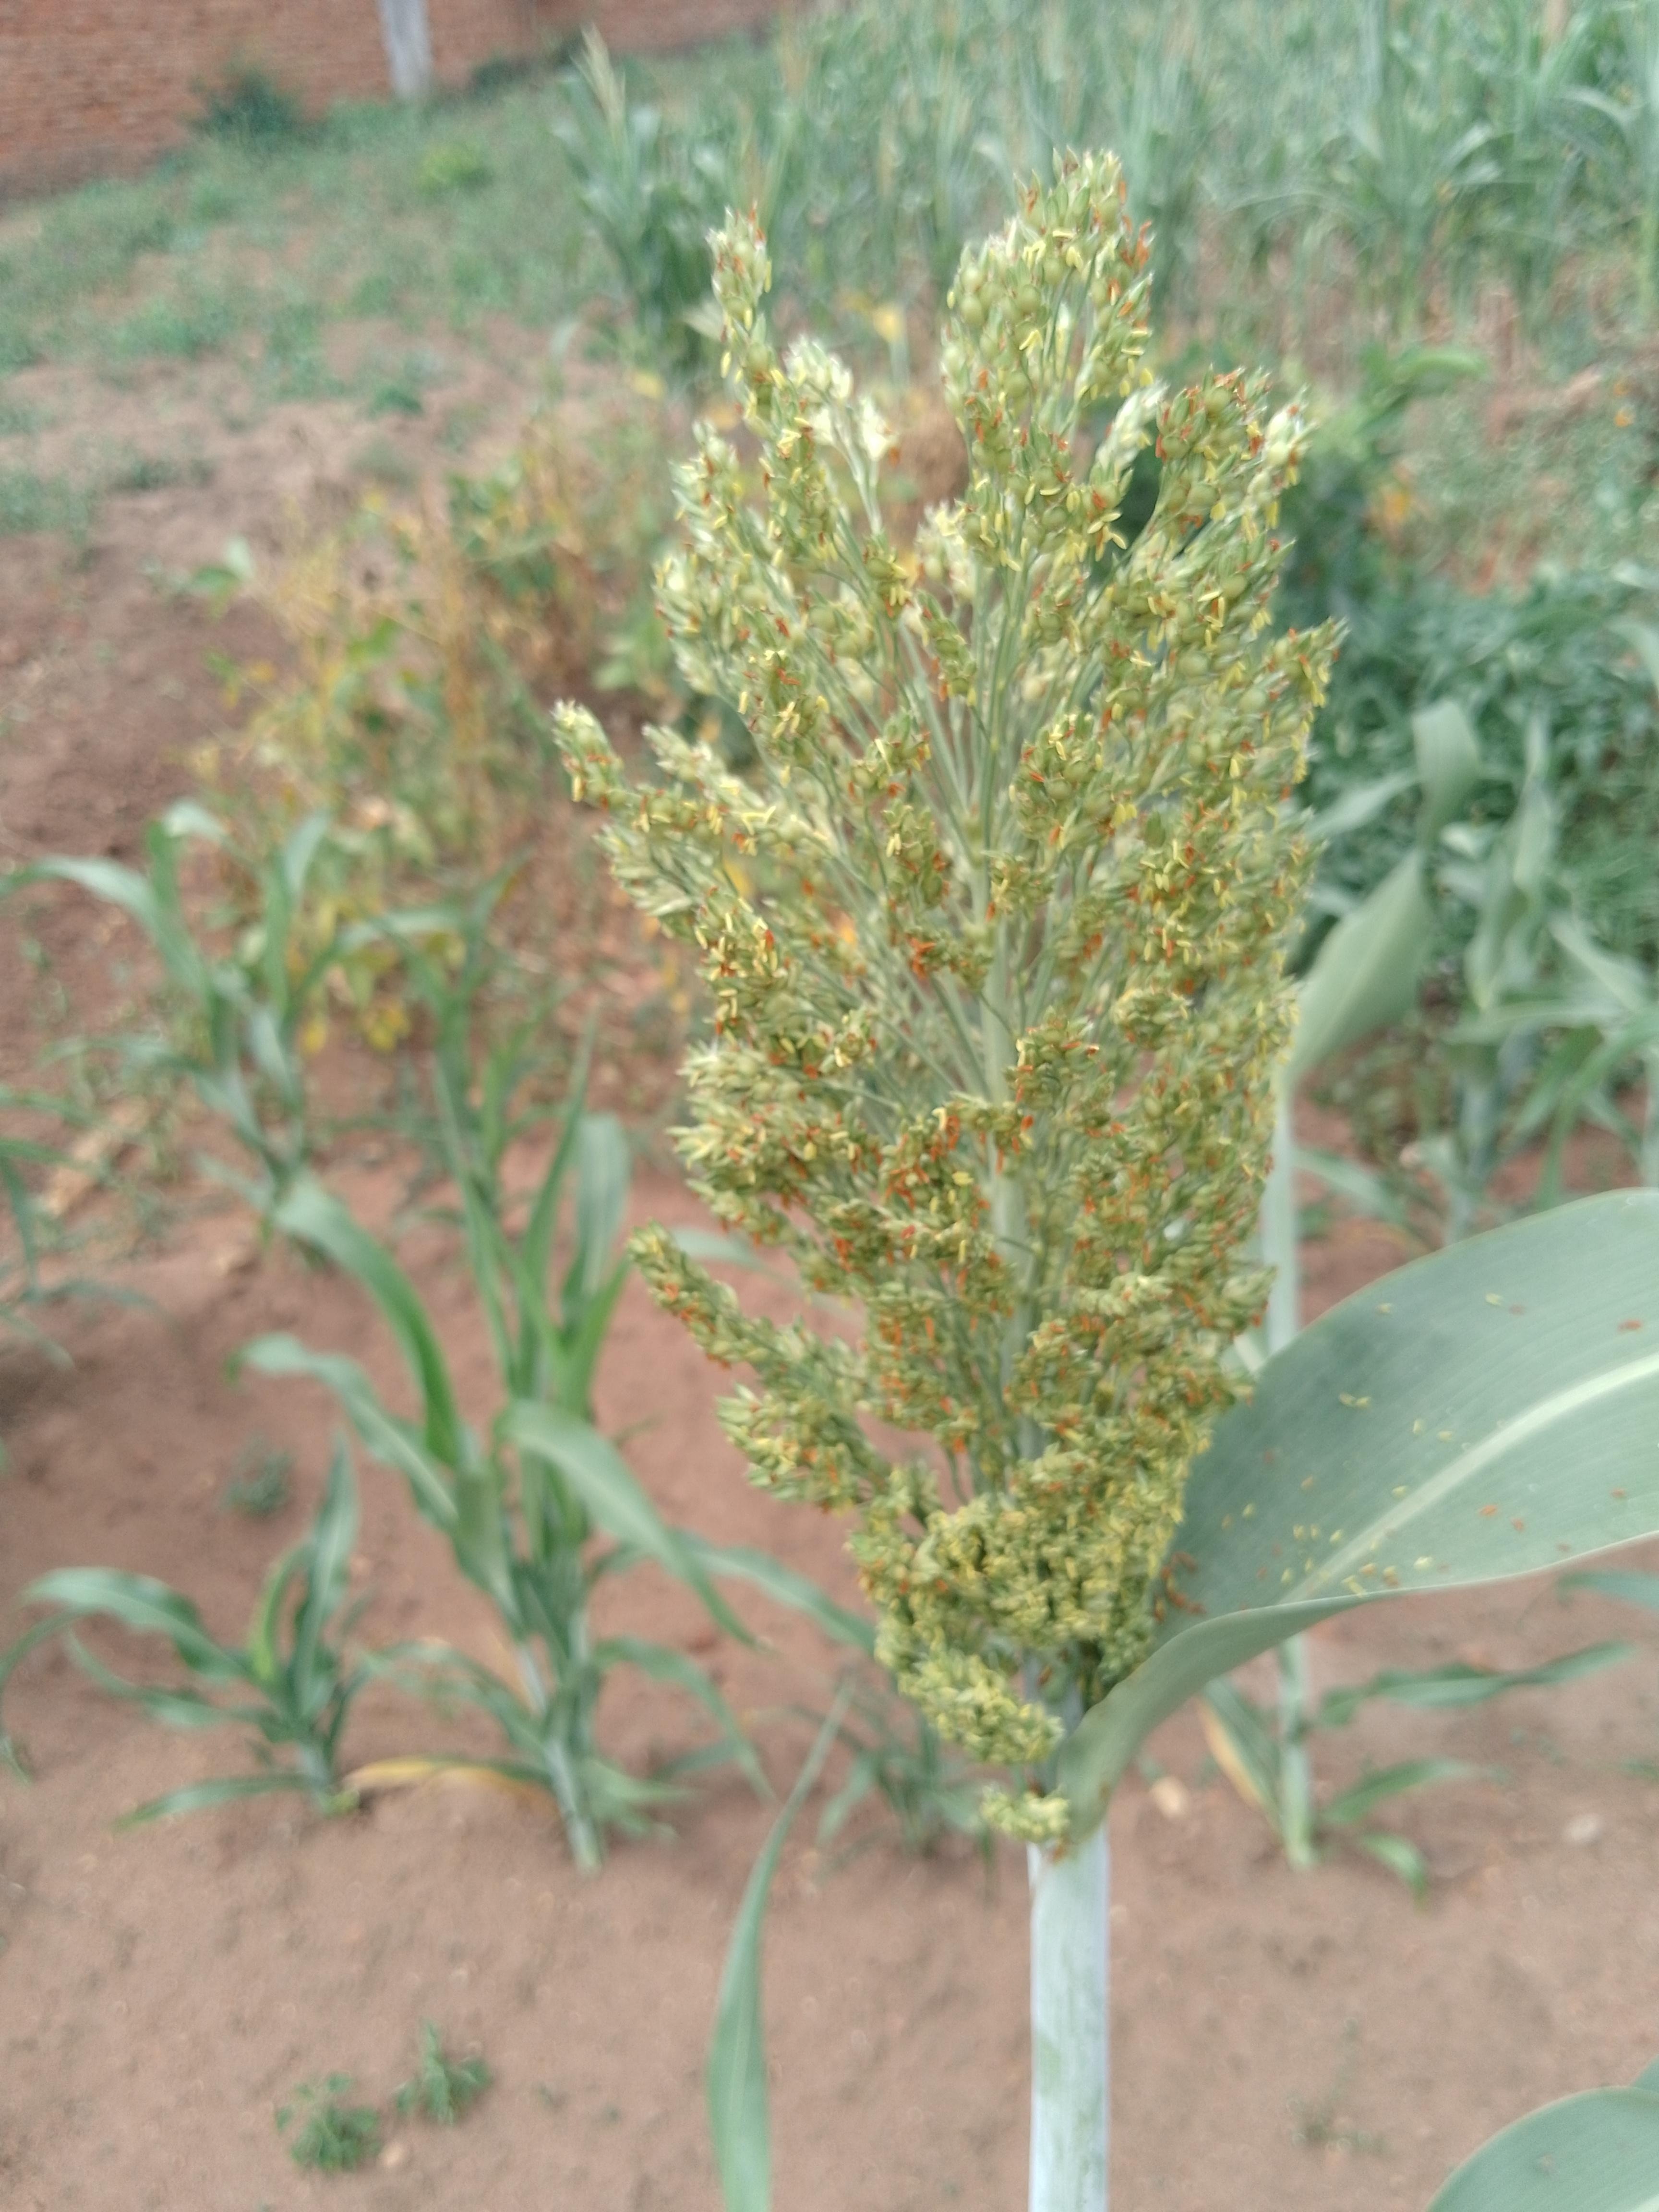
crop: sorghum
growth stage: filling grain
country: Malawi
